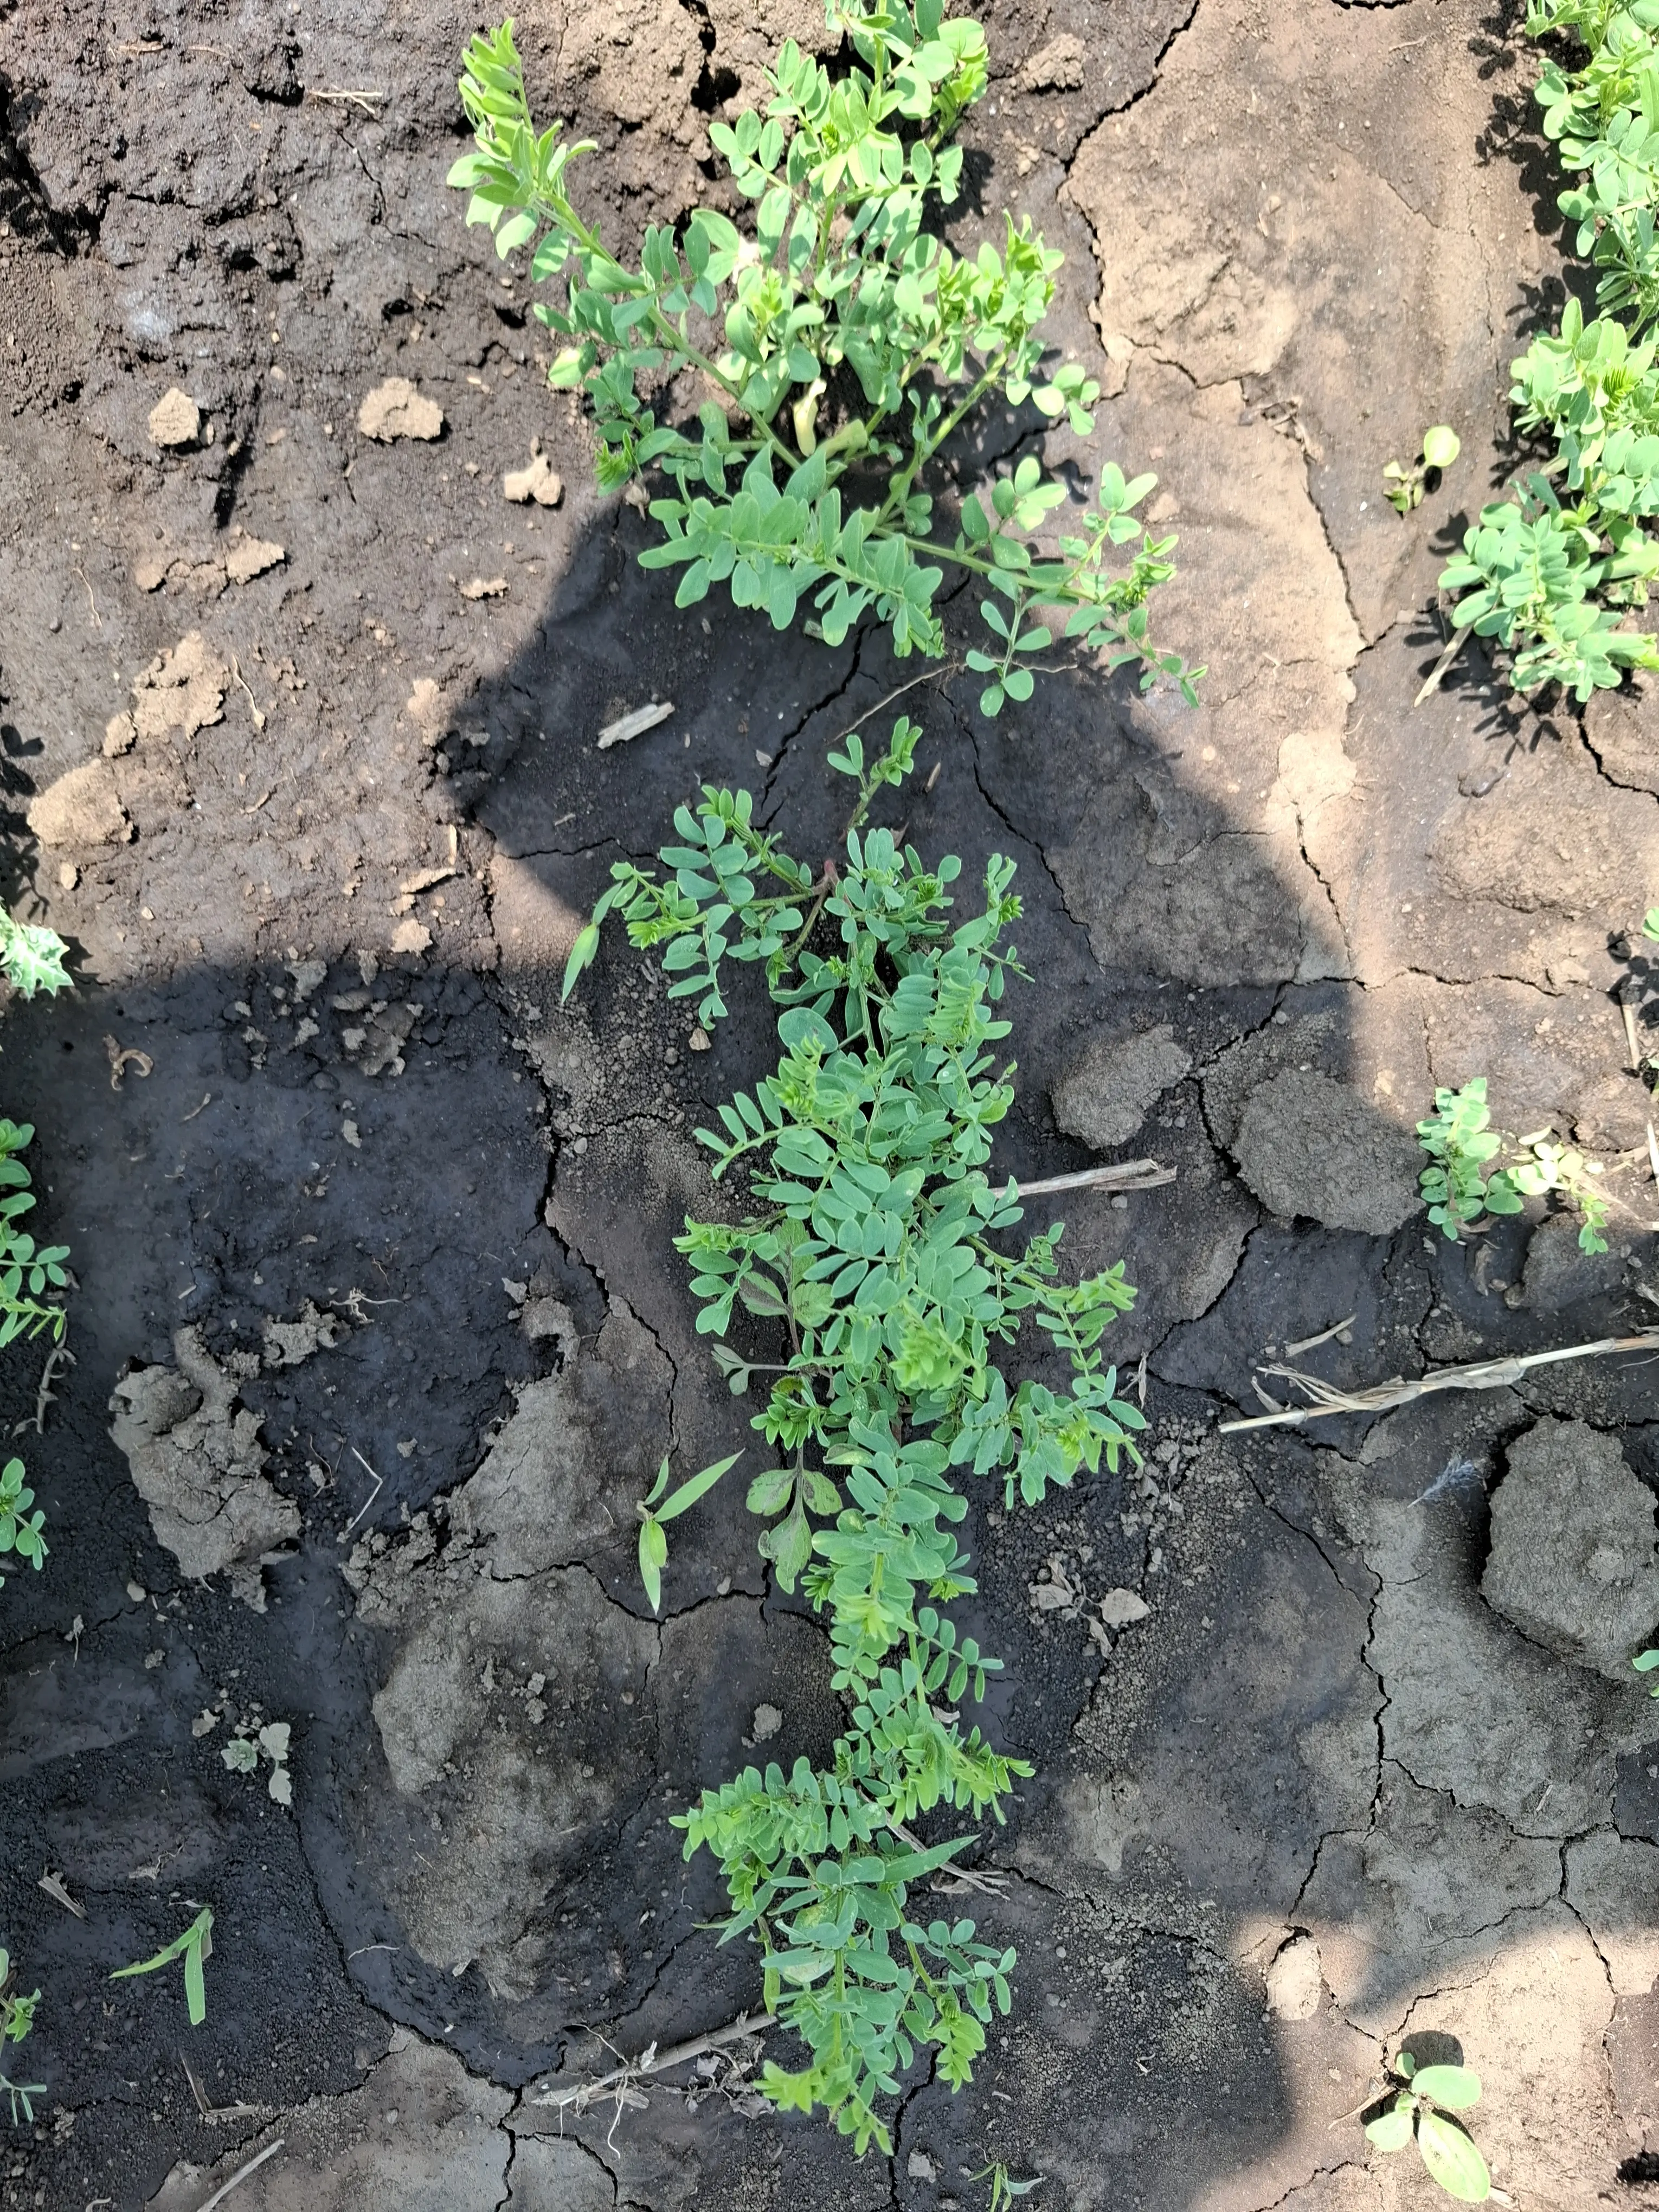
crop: lentil
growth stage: vegetative
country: Tanzania
